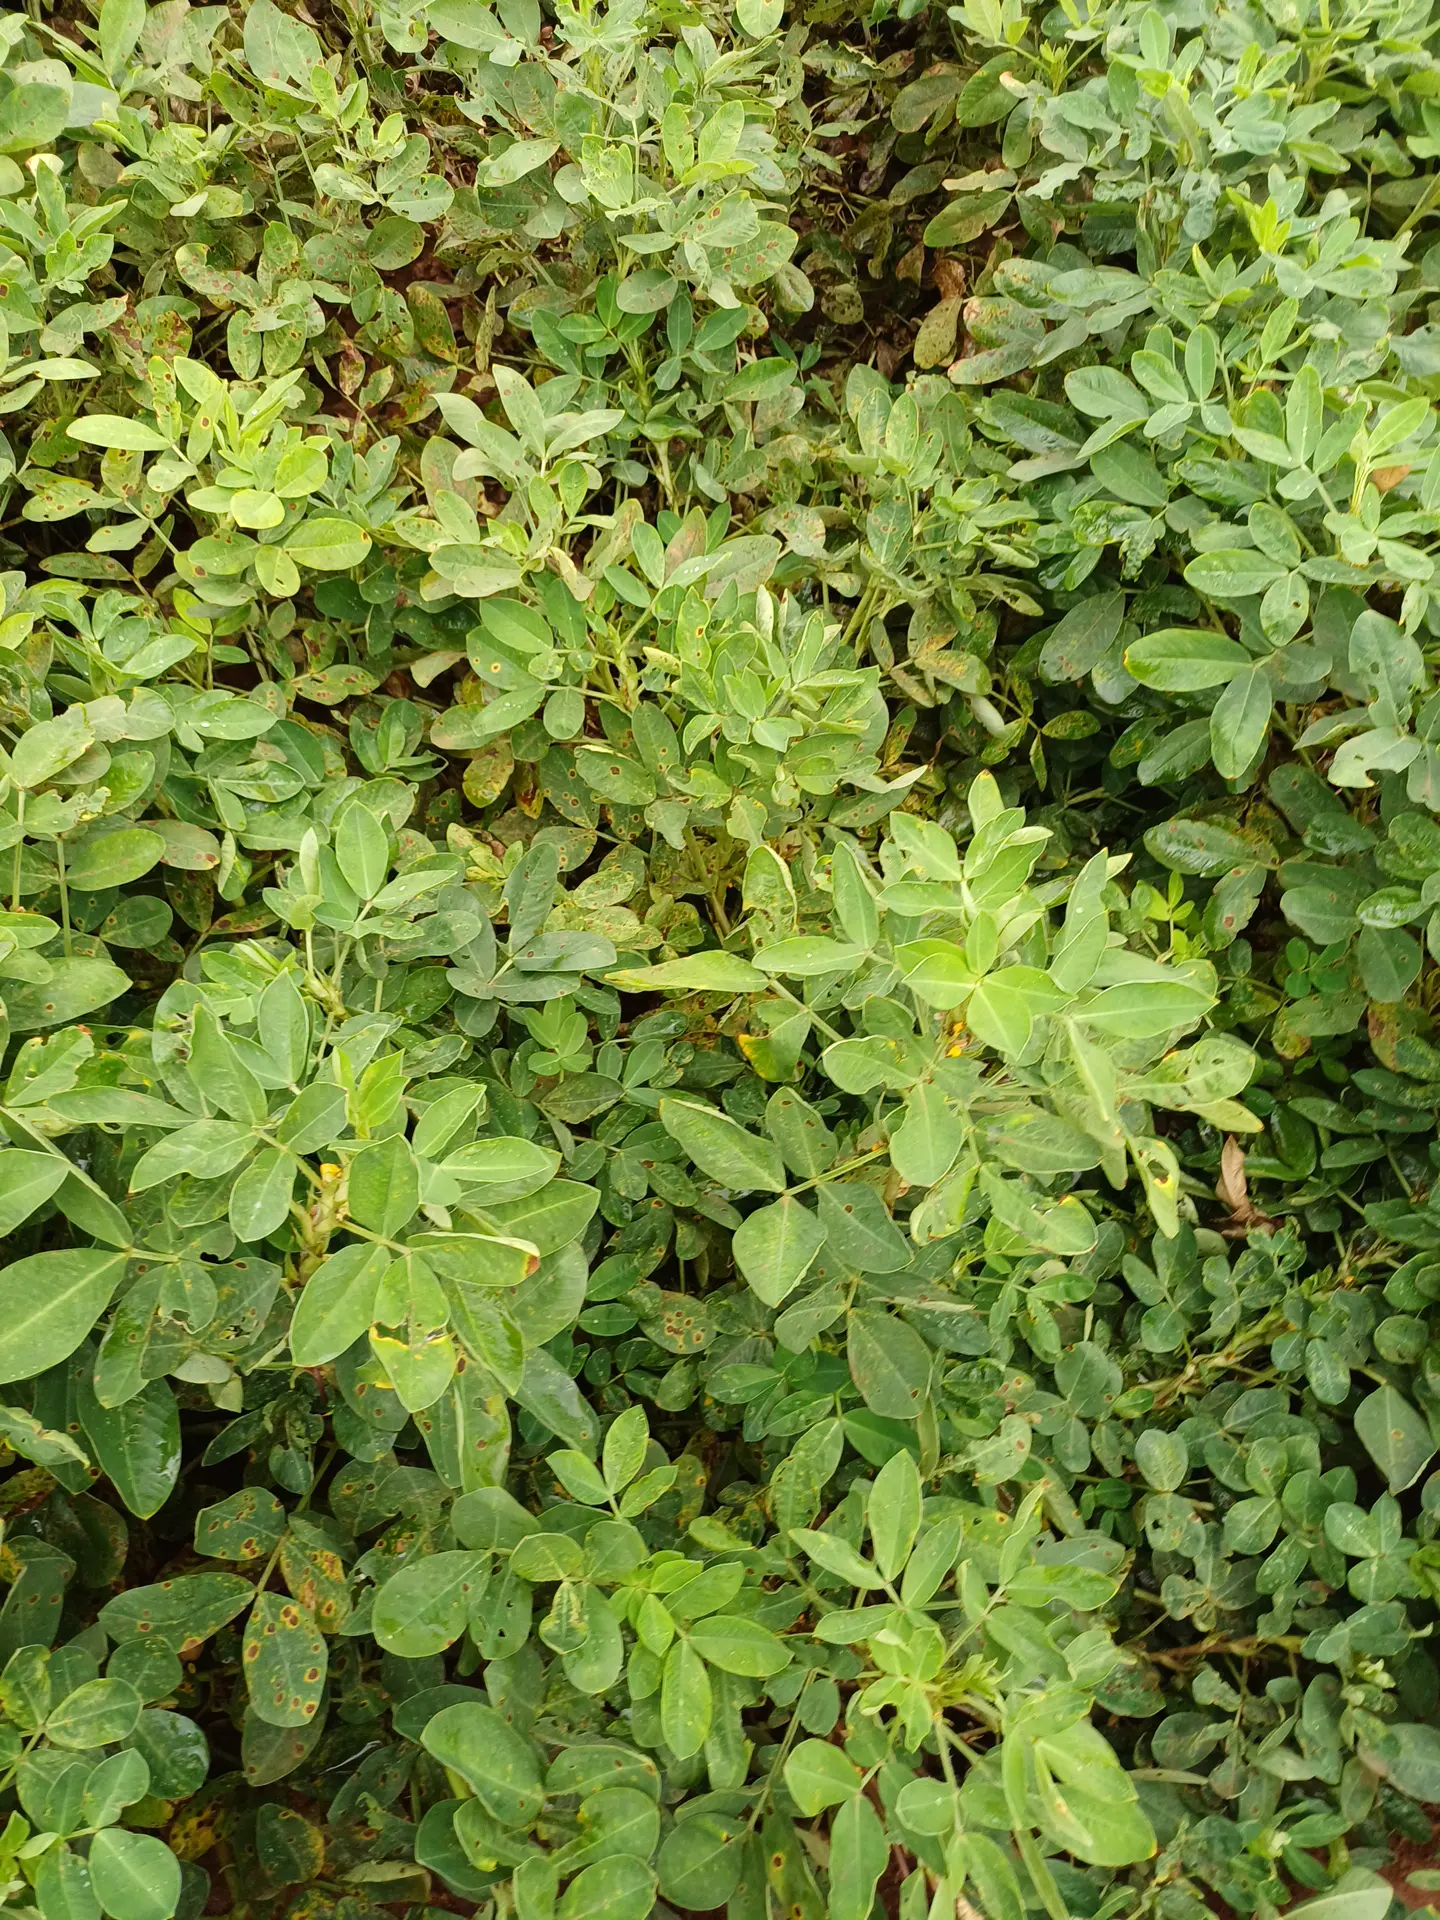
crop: groundnut
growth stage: pegging
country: Kenya
